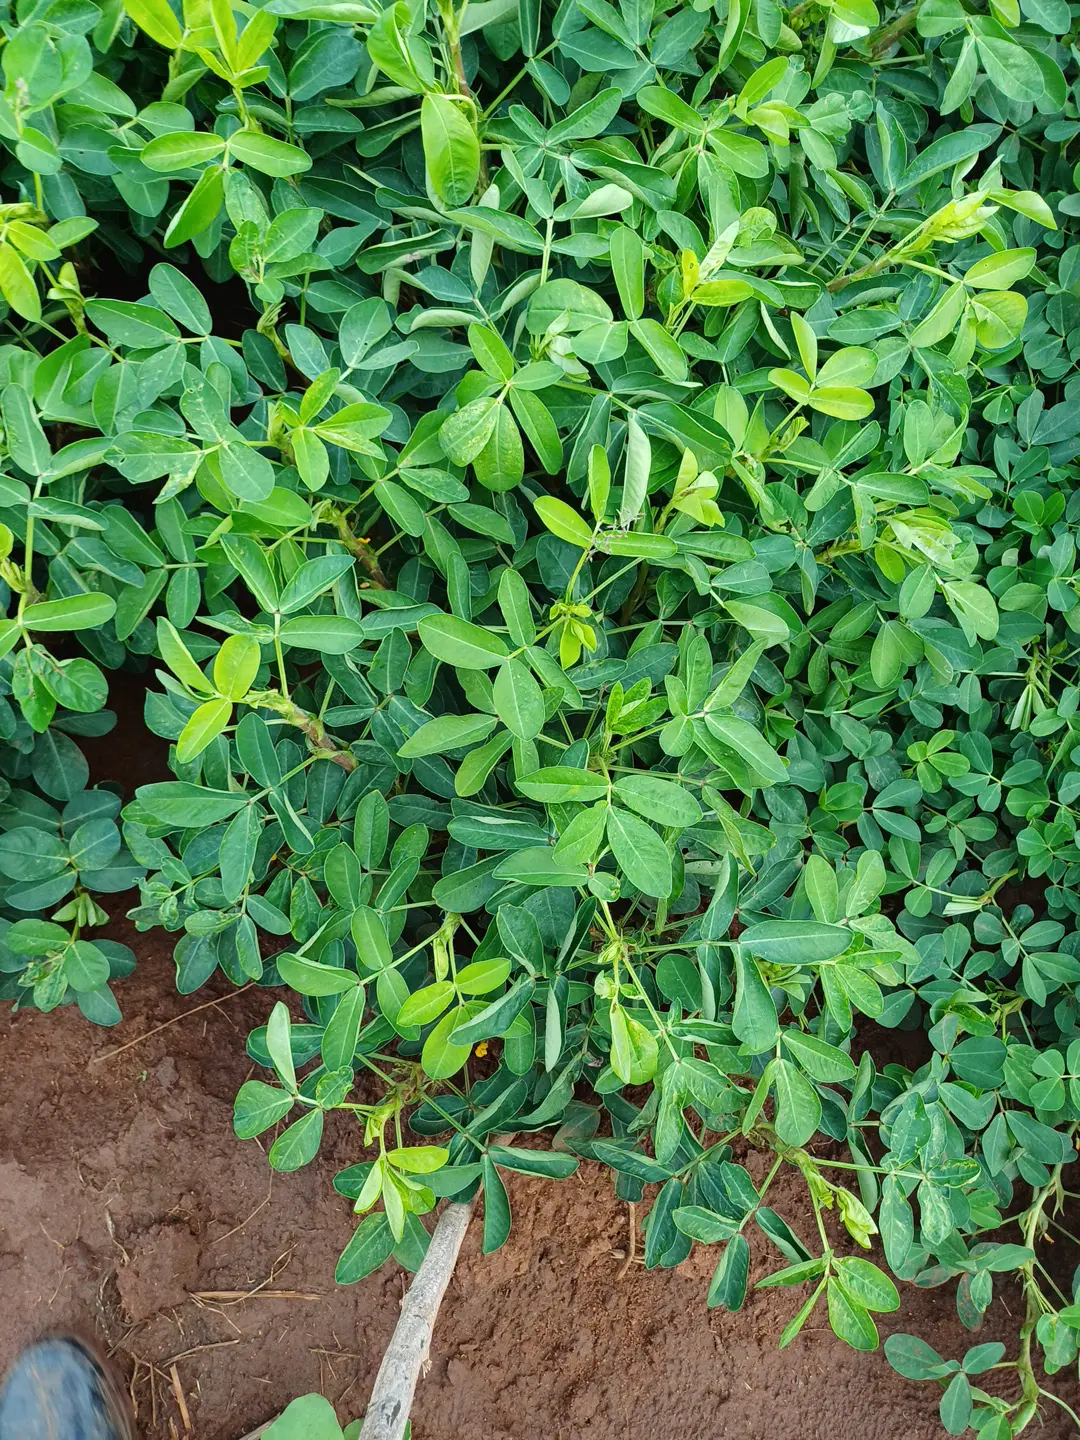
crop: groundnut
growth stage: flowering
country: Kenya
